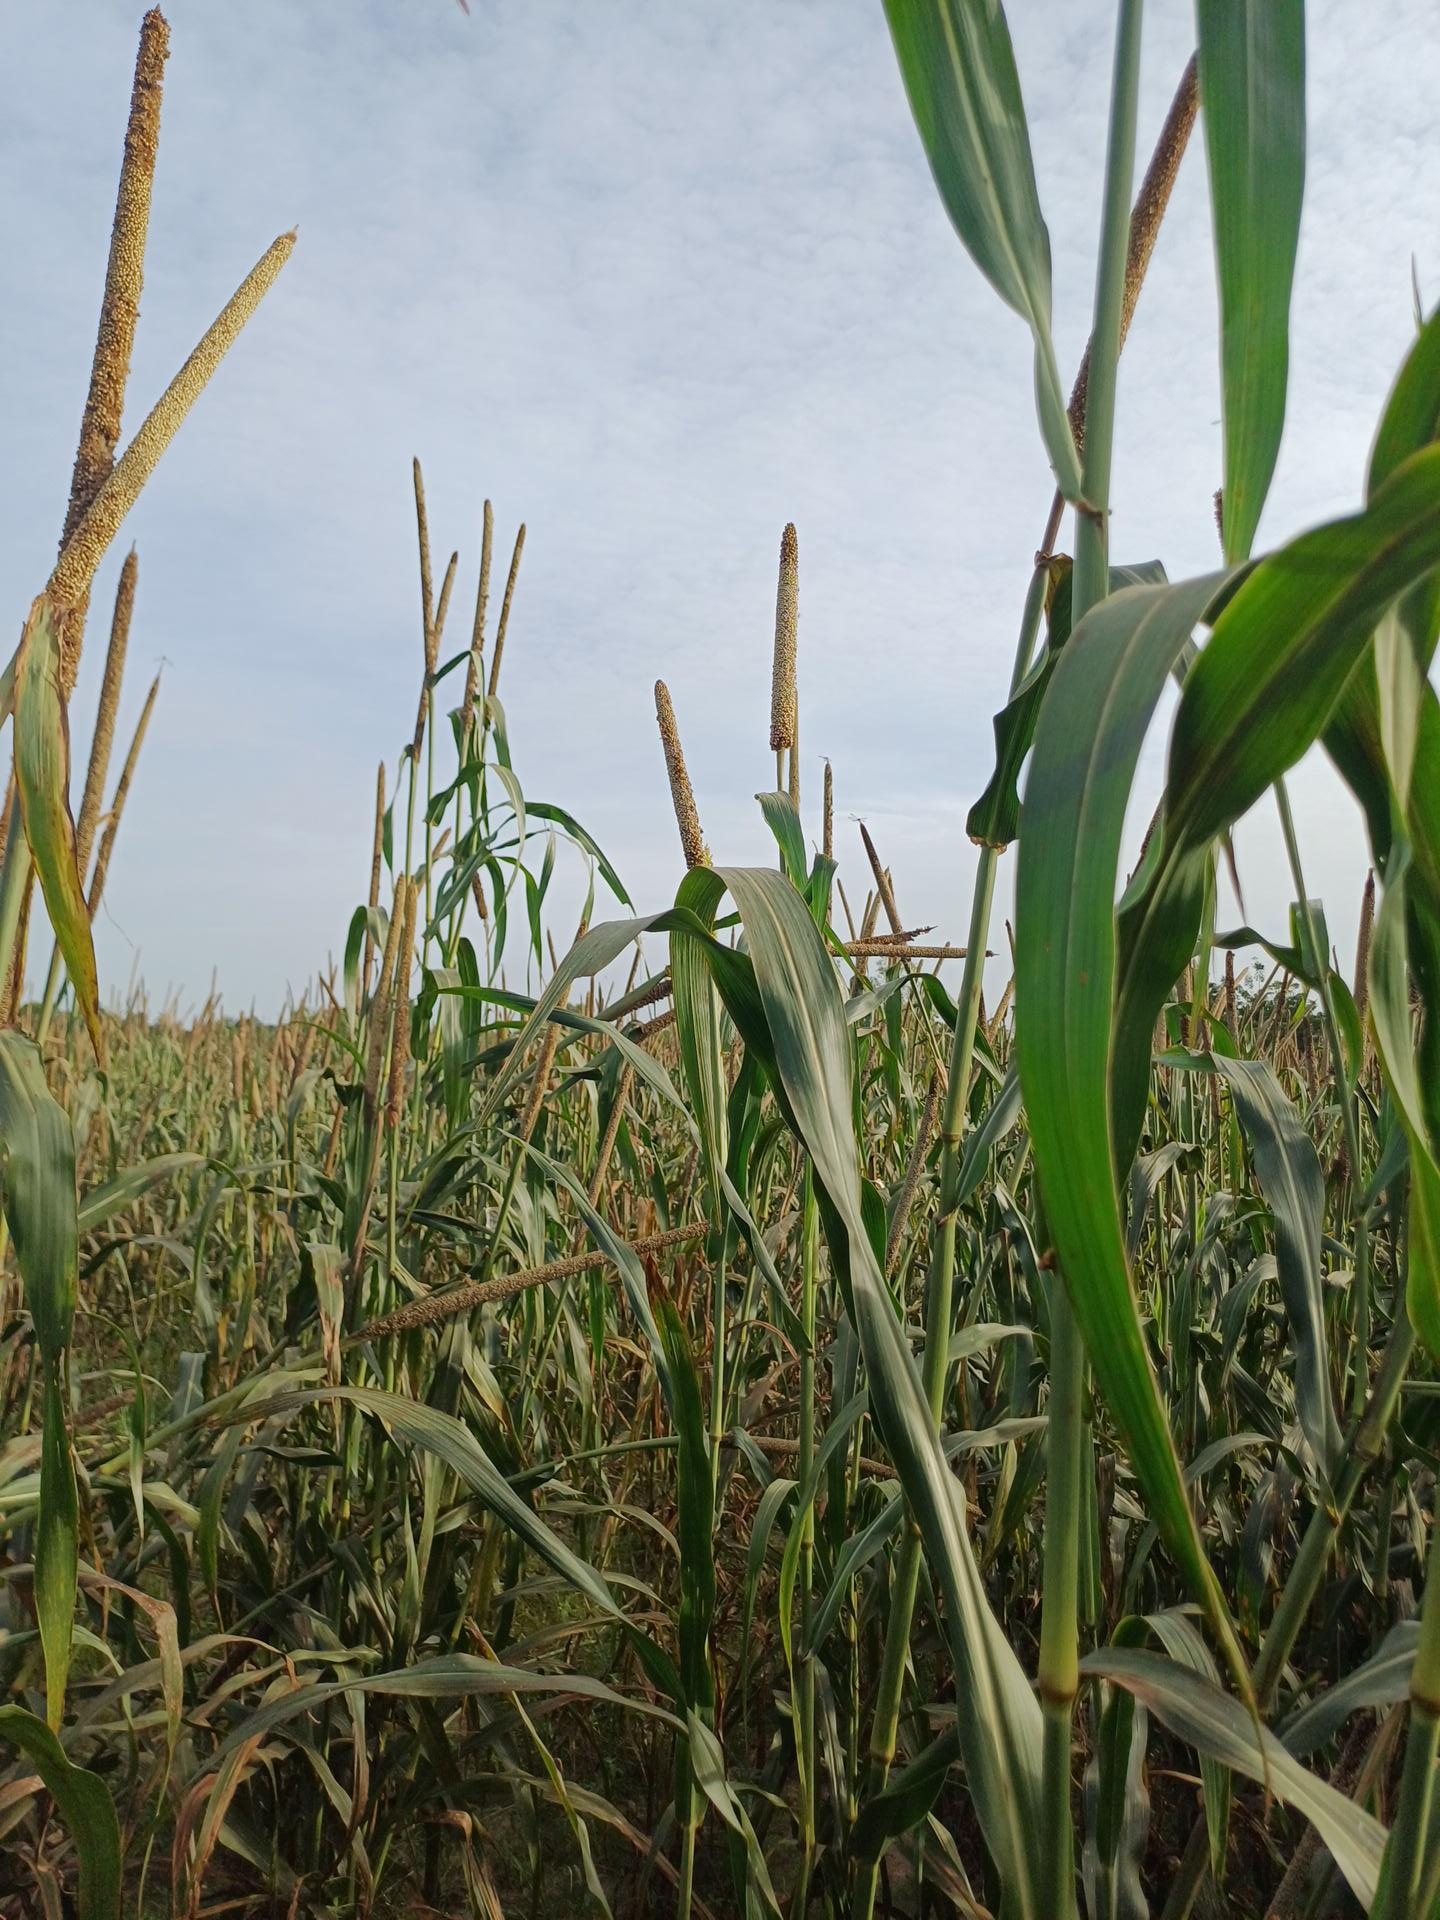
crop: pearl millet
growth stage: filling grain
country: Senegal
